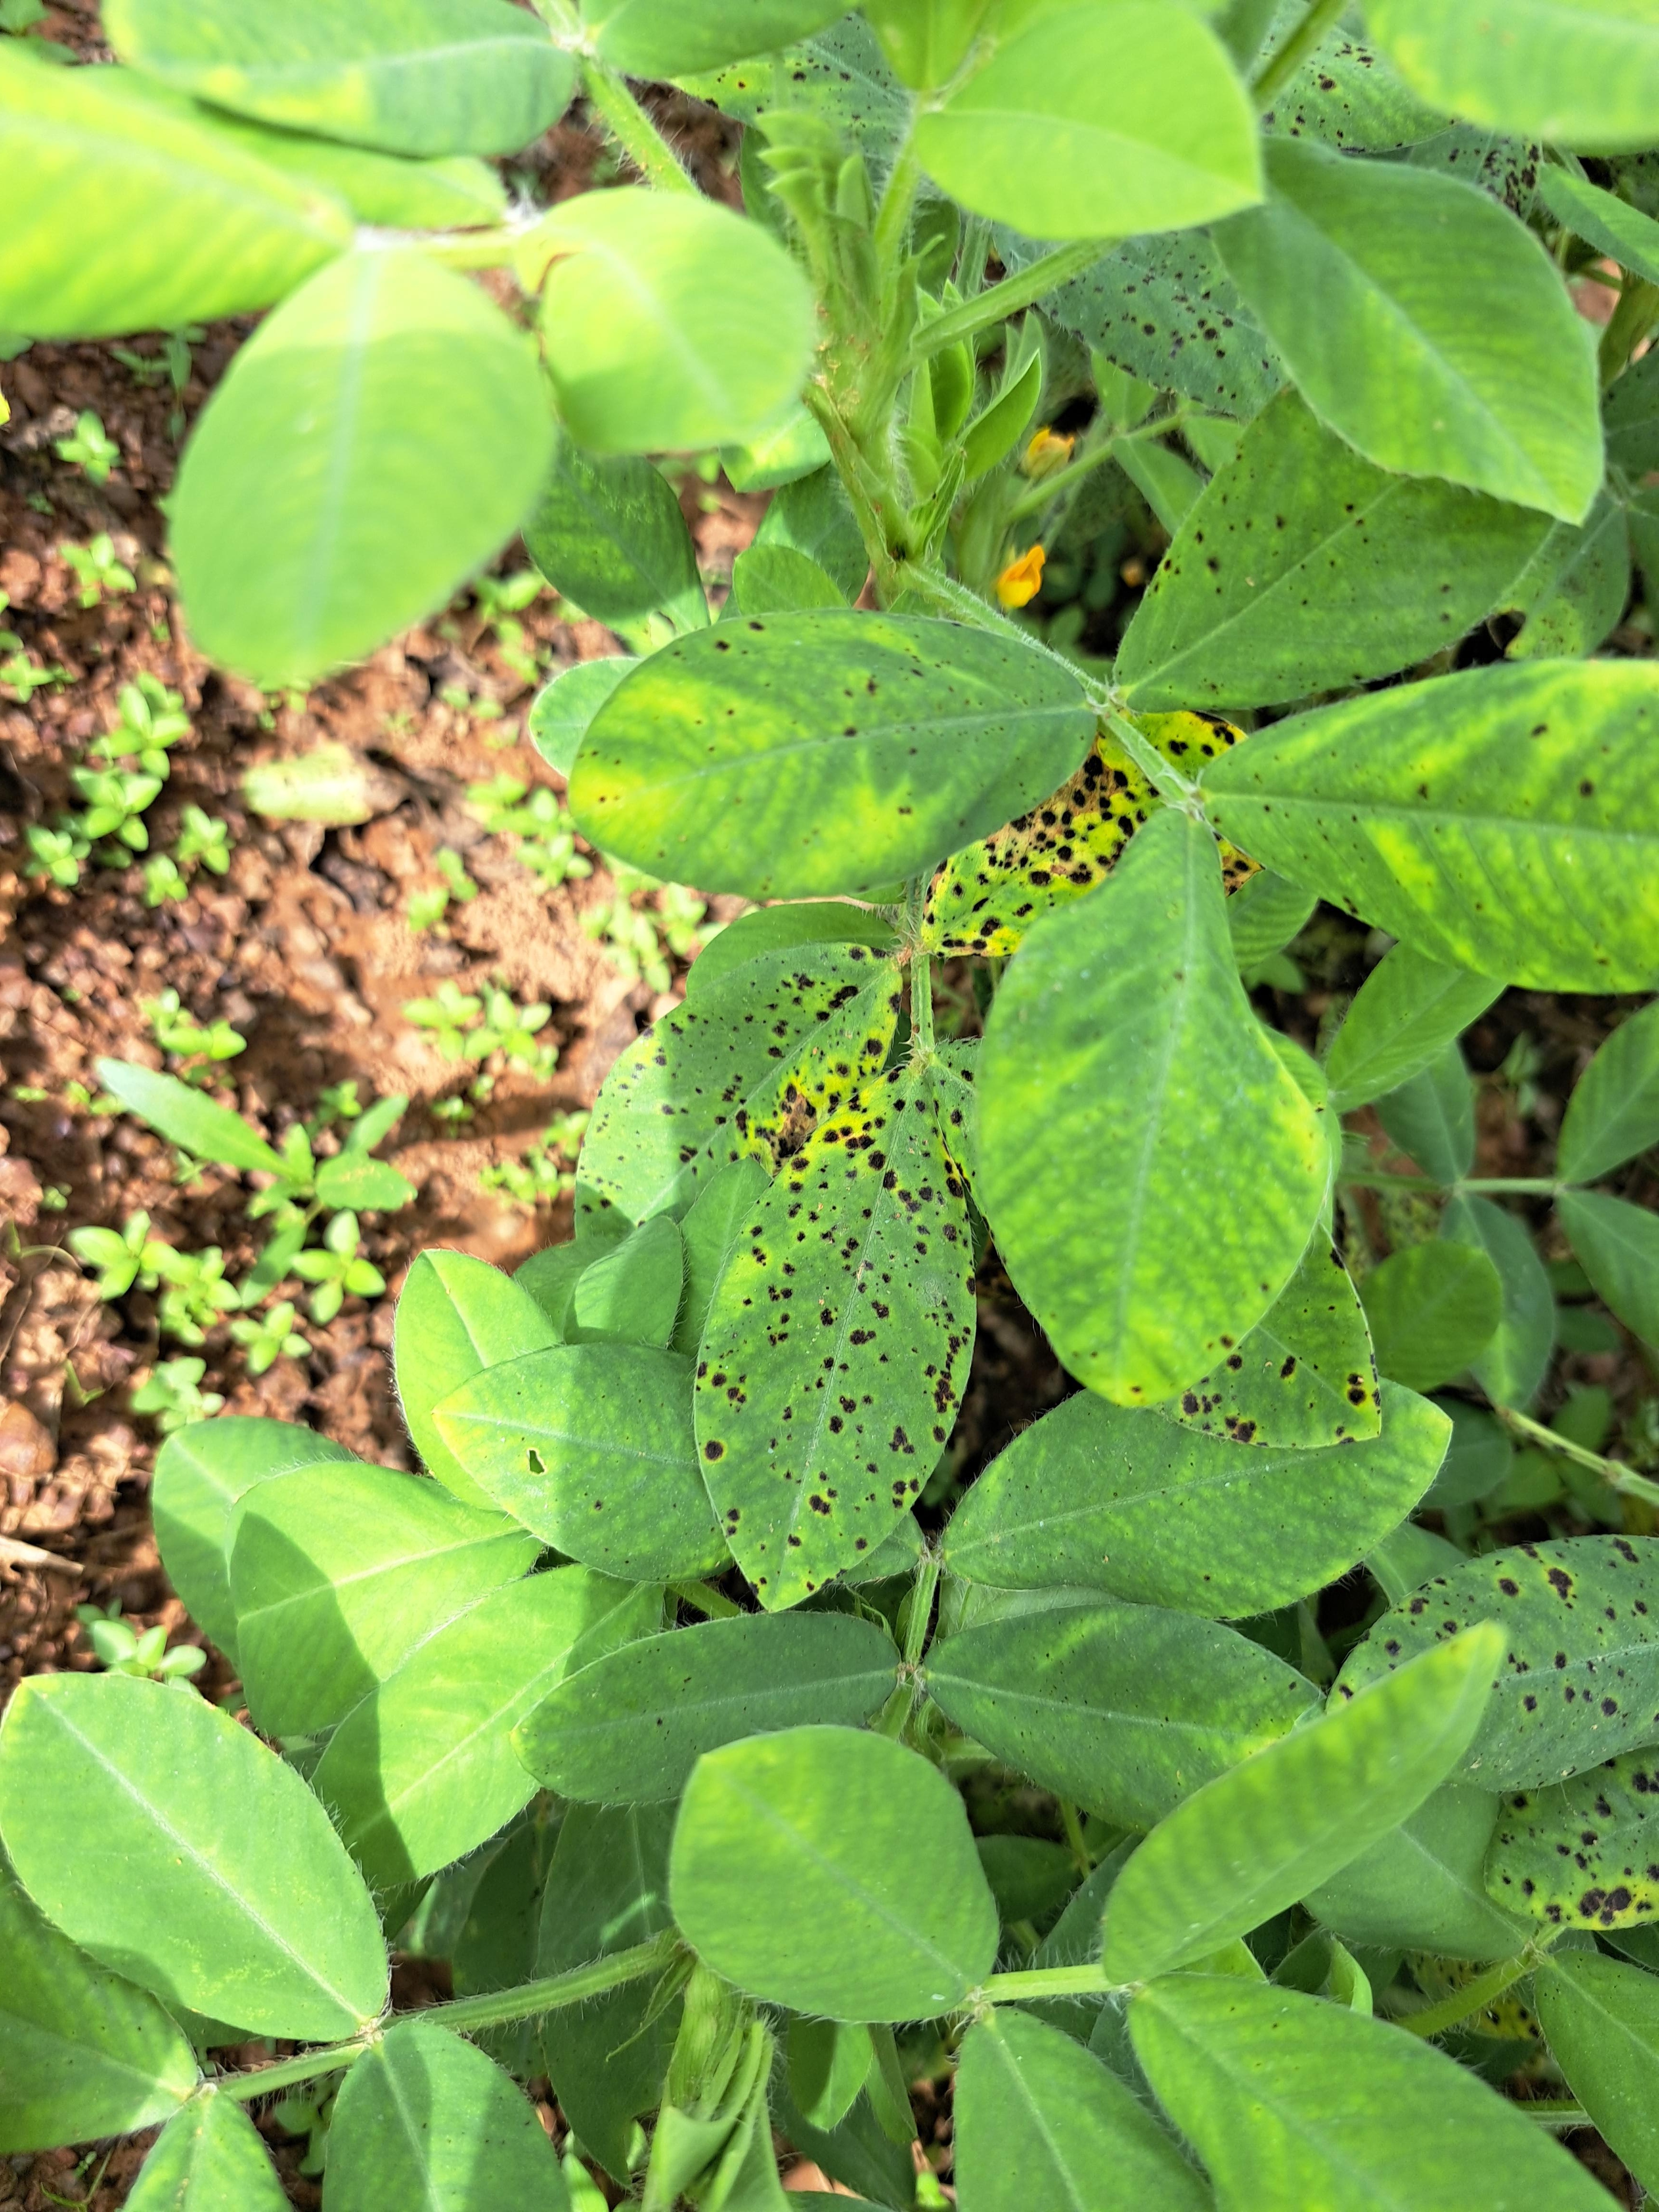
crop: groundnut
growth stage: development pod
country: Ghana
